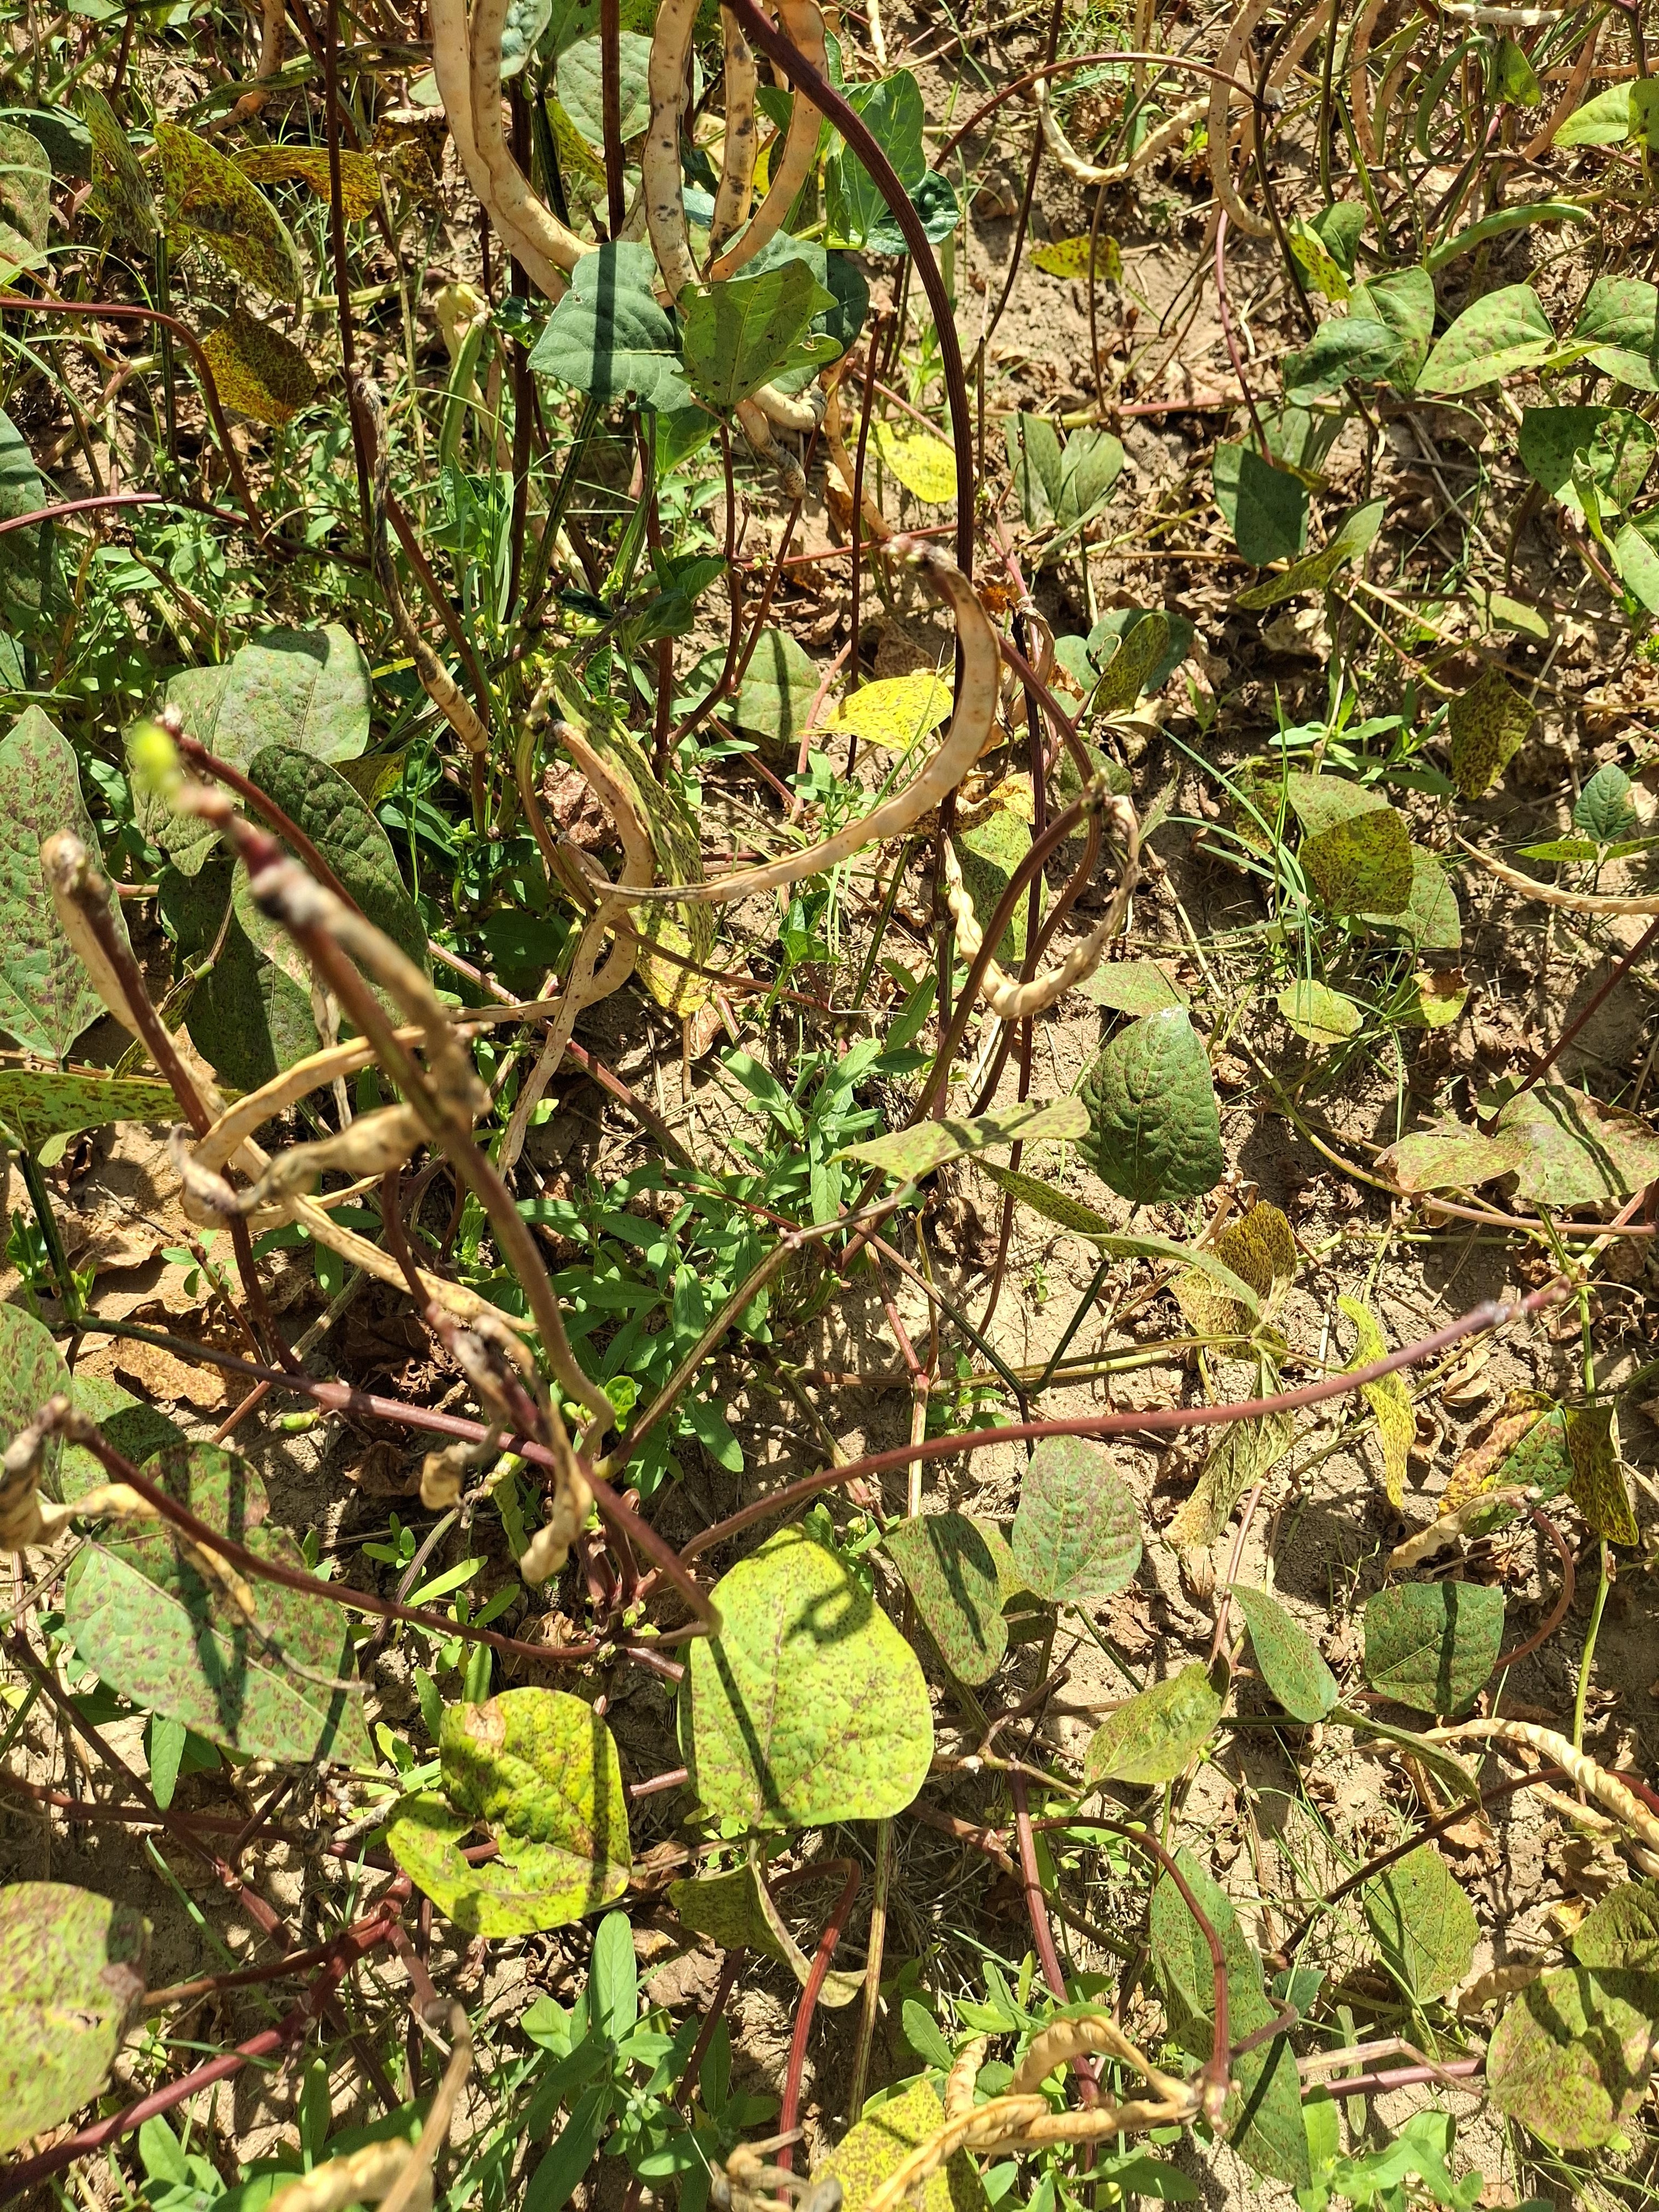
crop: cowpea
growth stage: maturity
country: Nigeria
